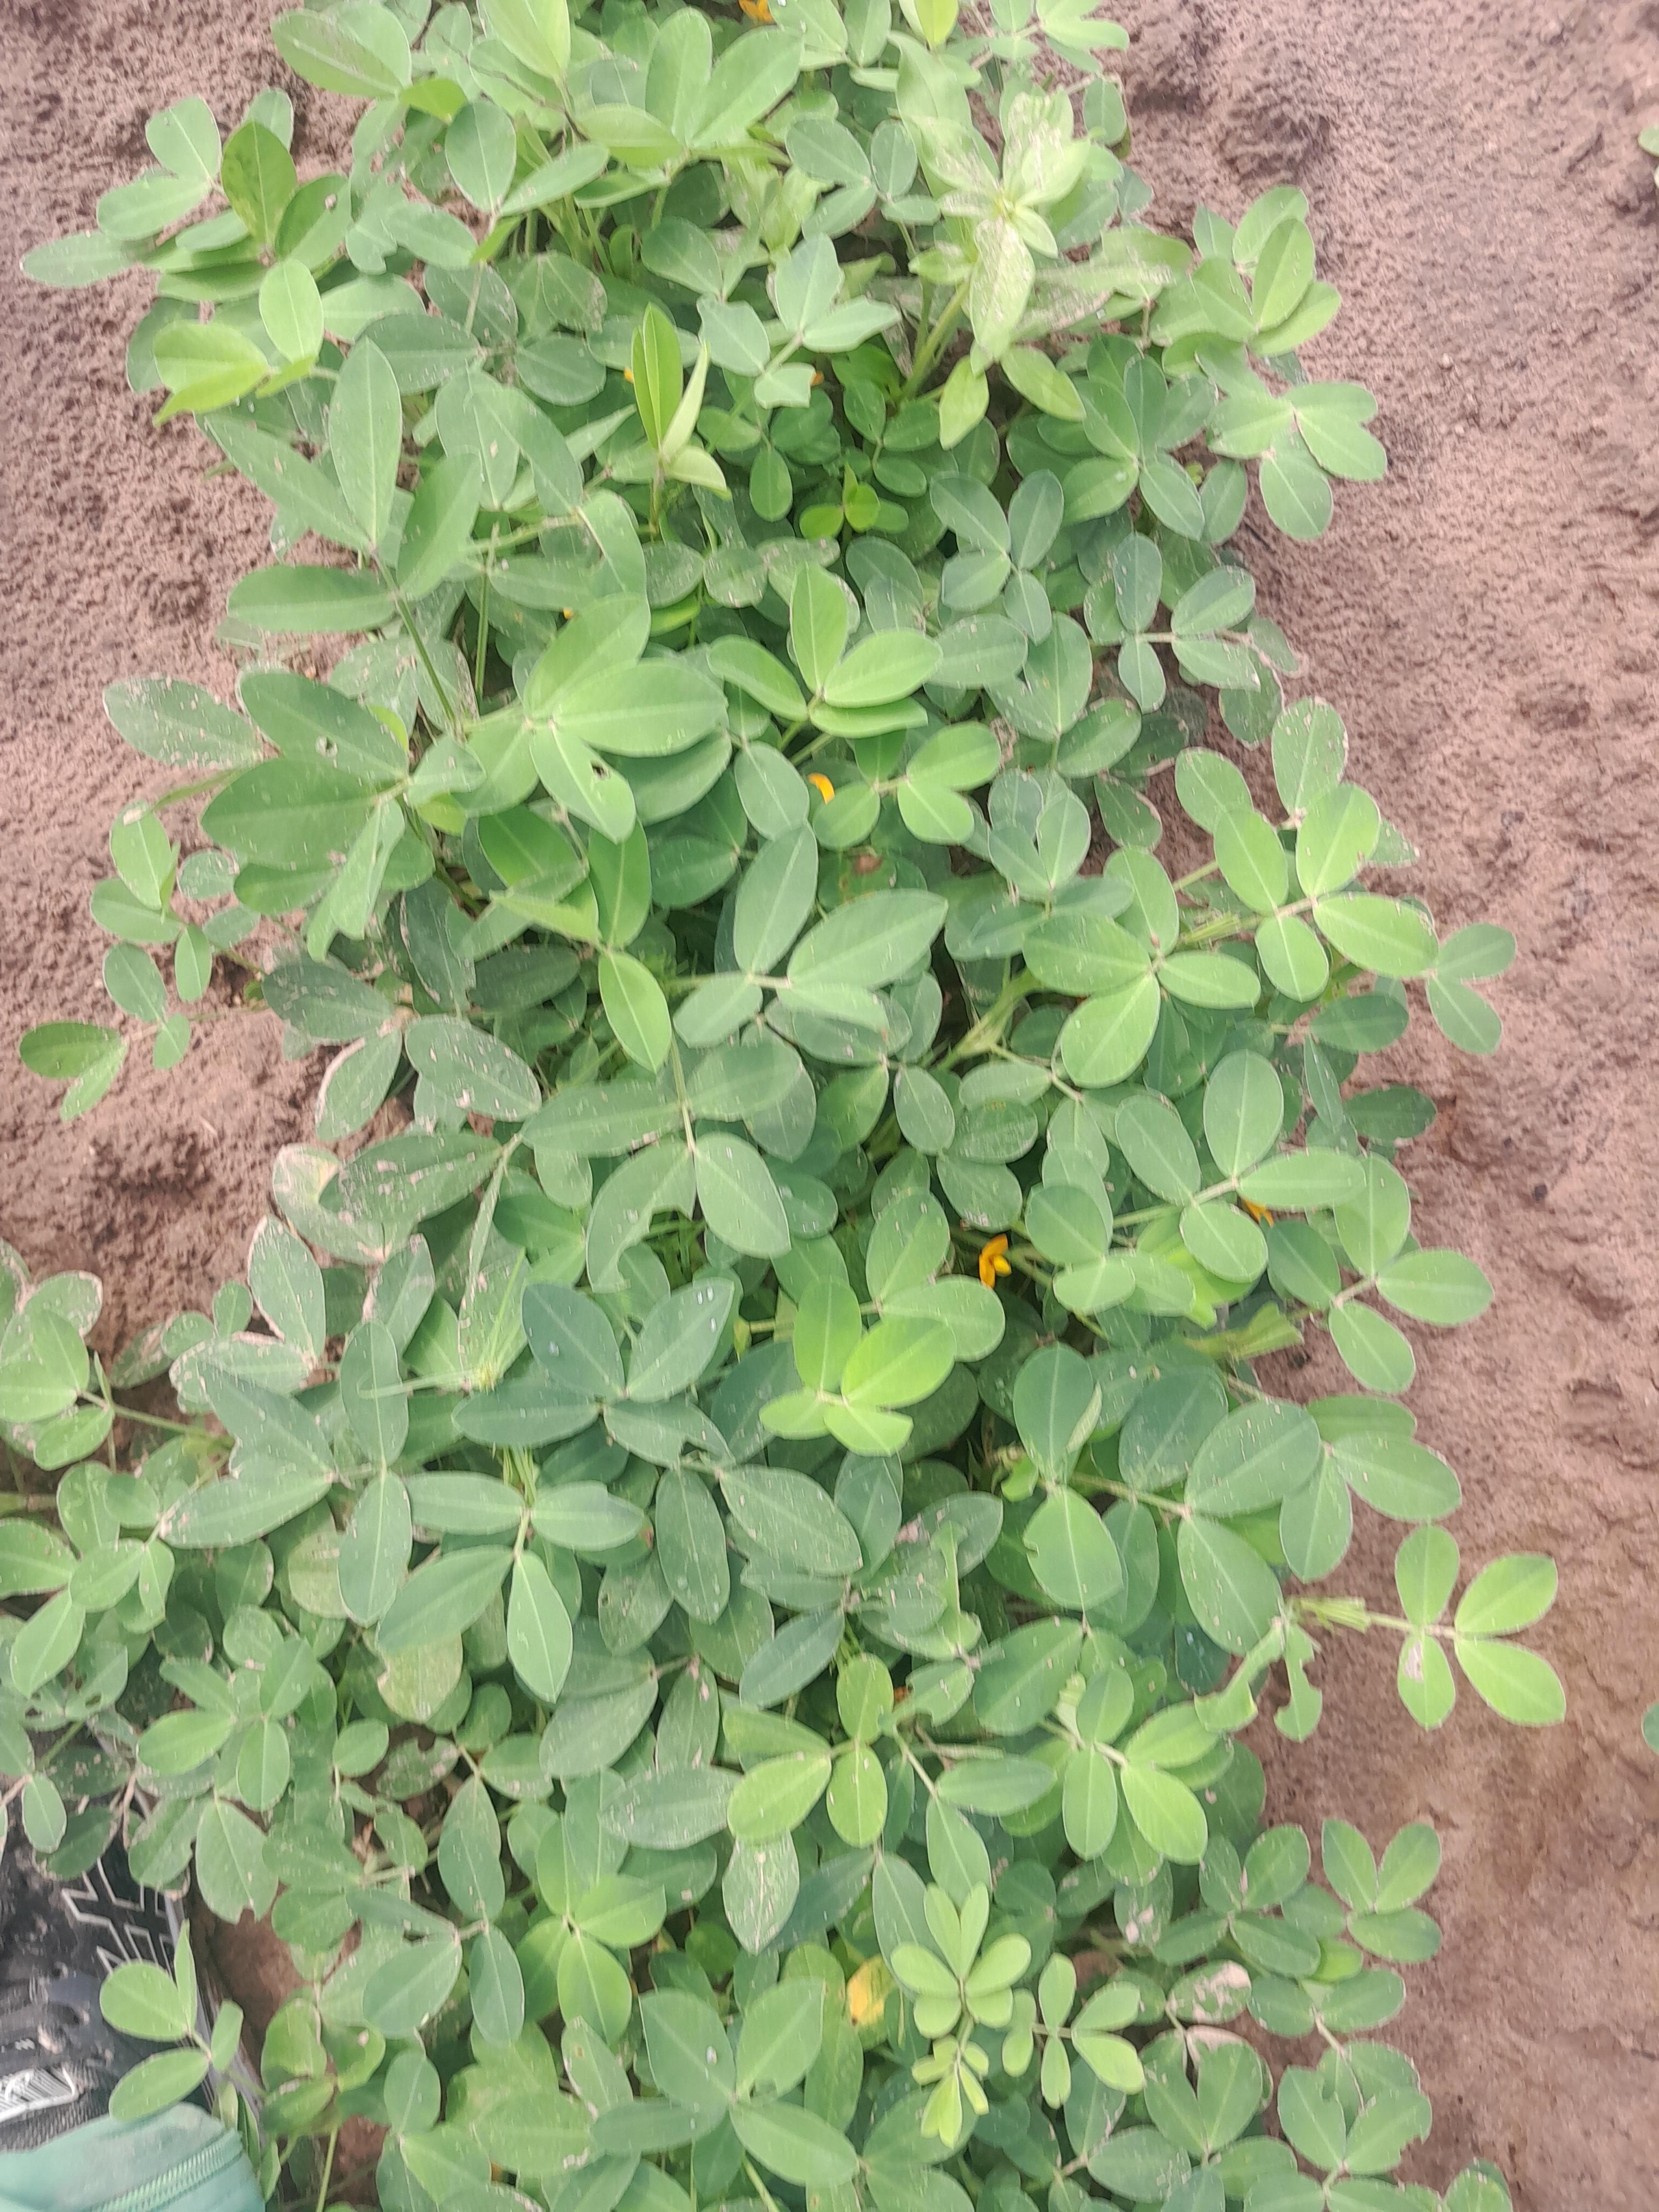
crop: groundnut
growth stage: flowering
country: Senegal
